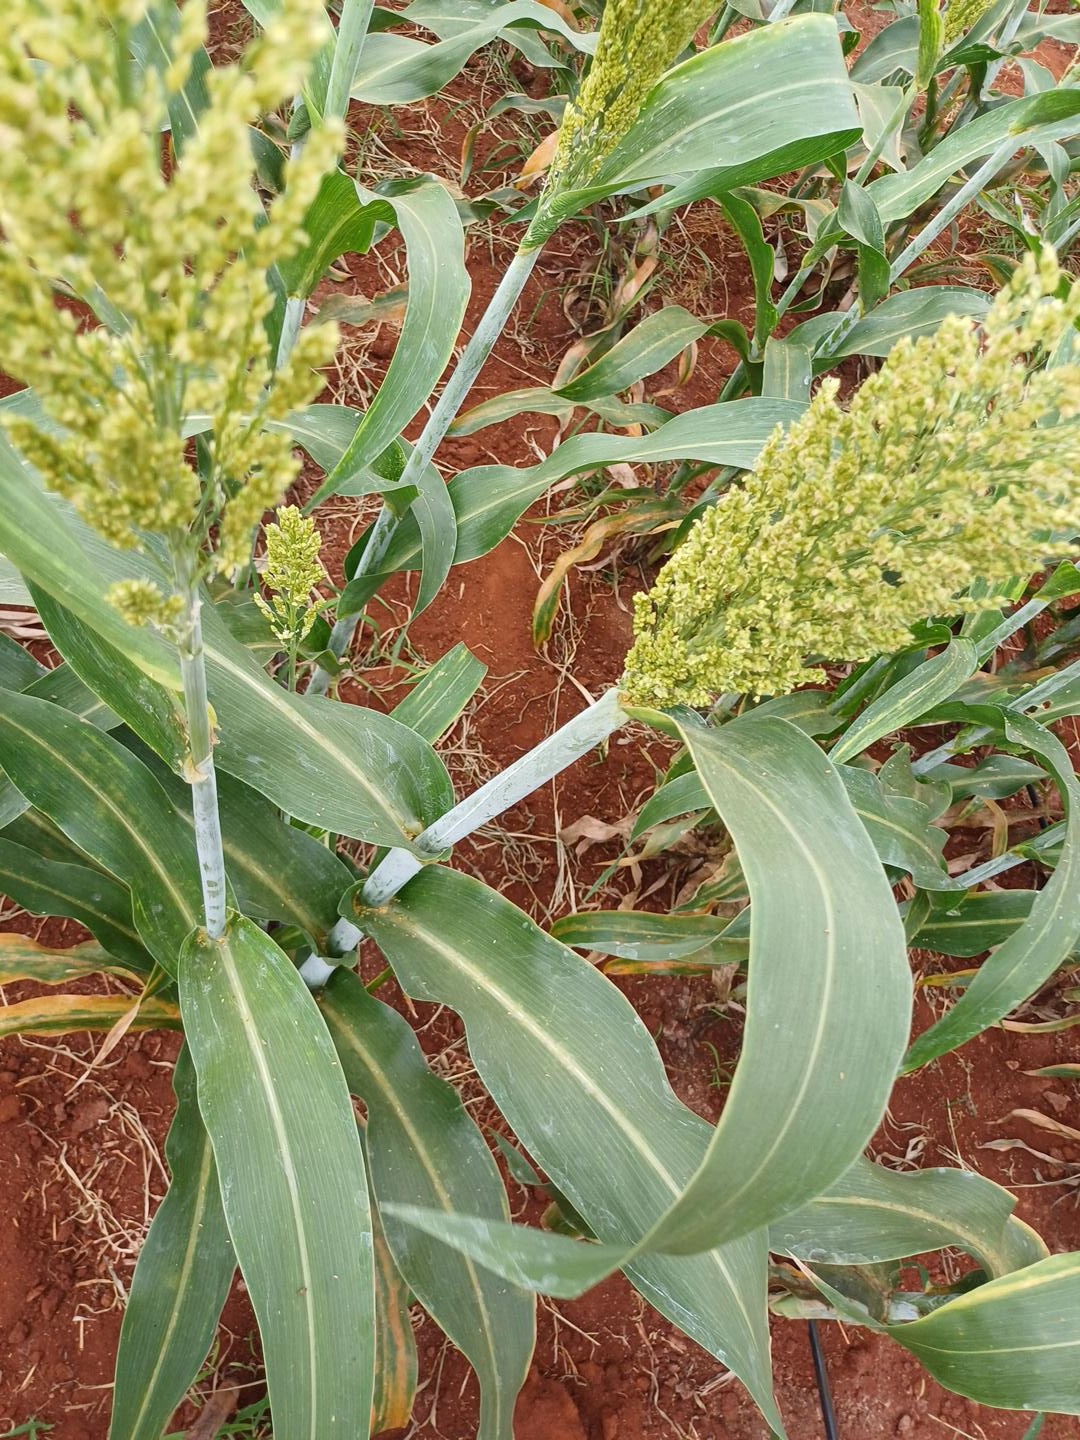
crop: sorghum
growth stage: flowering
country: Kenya
